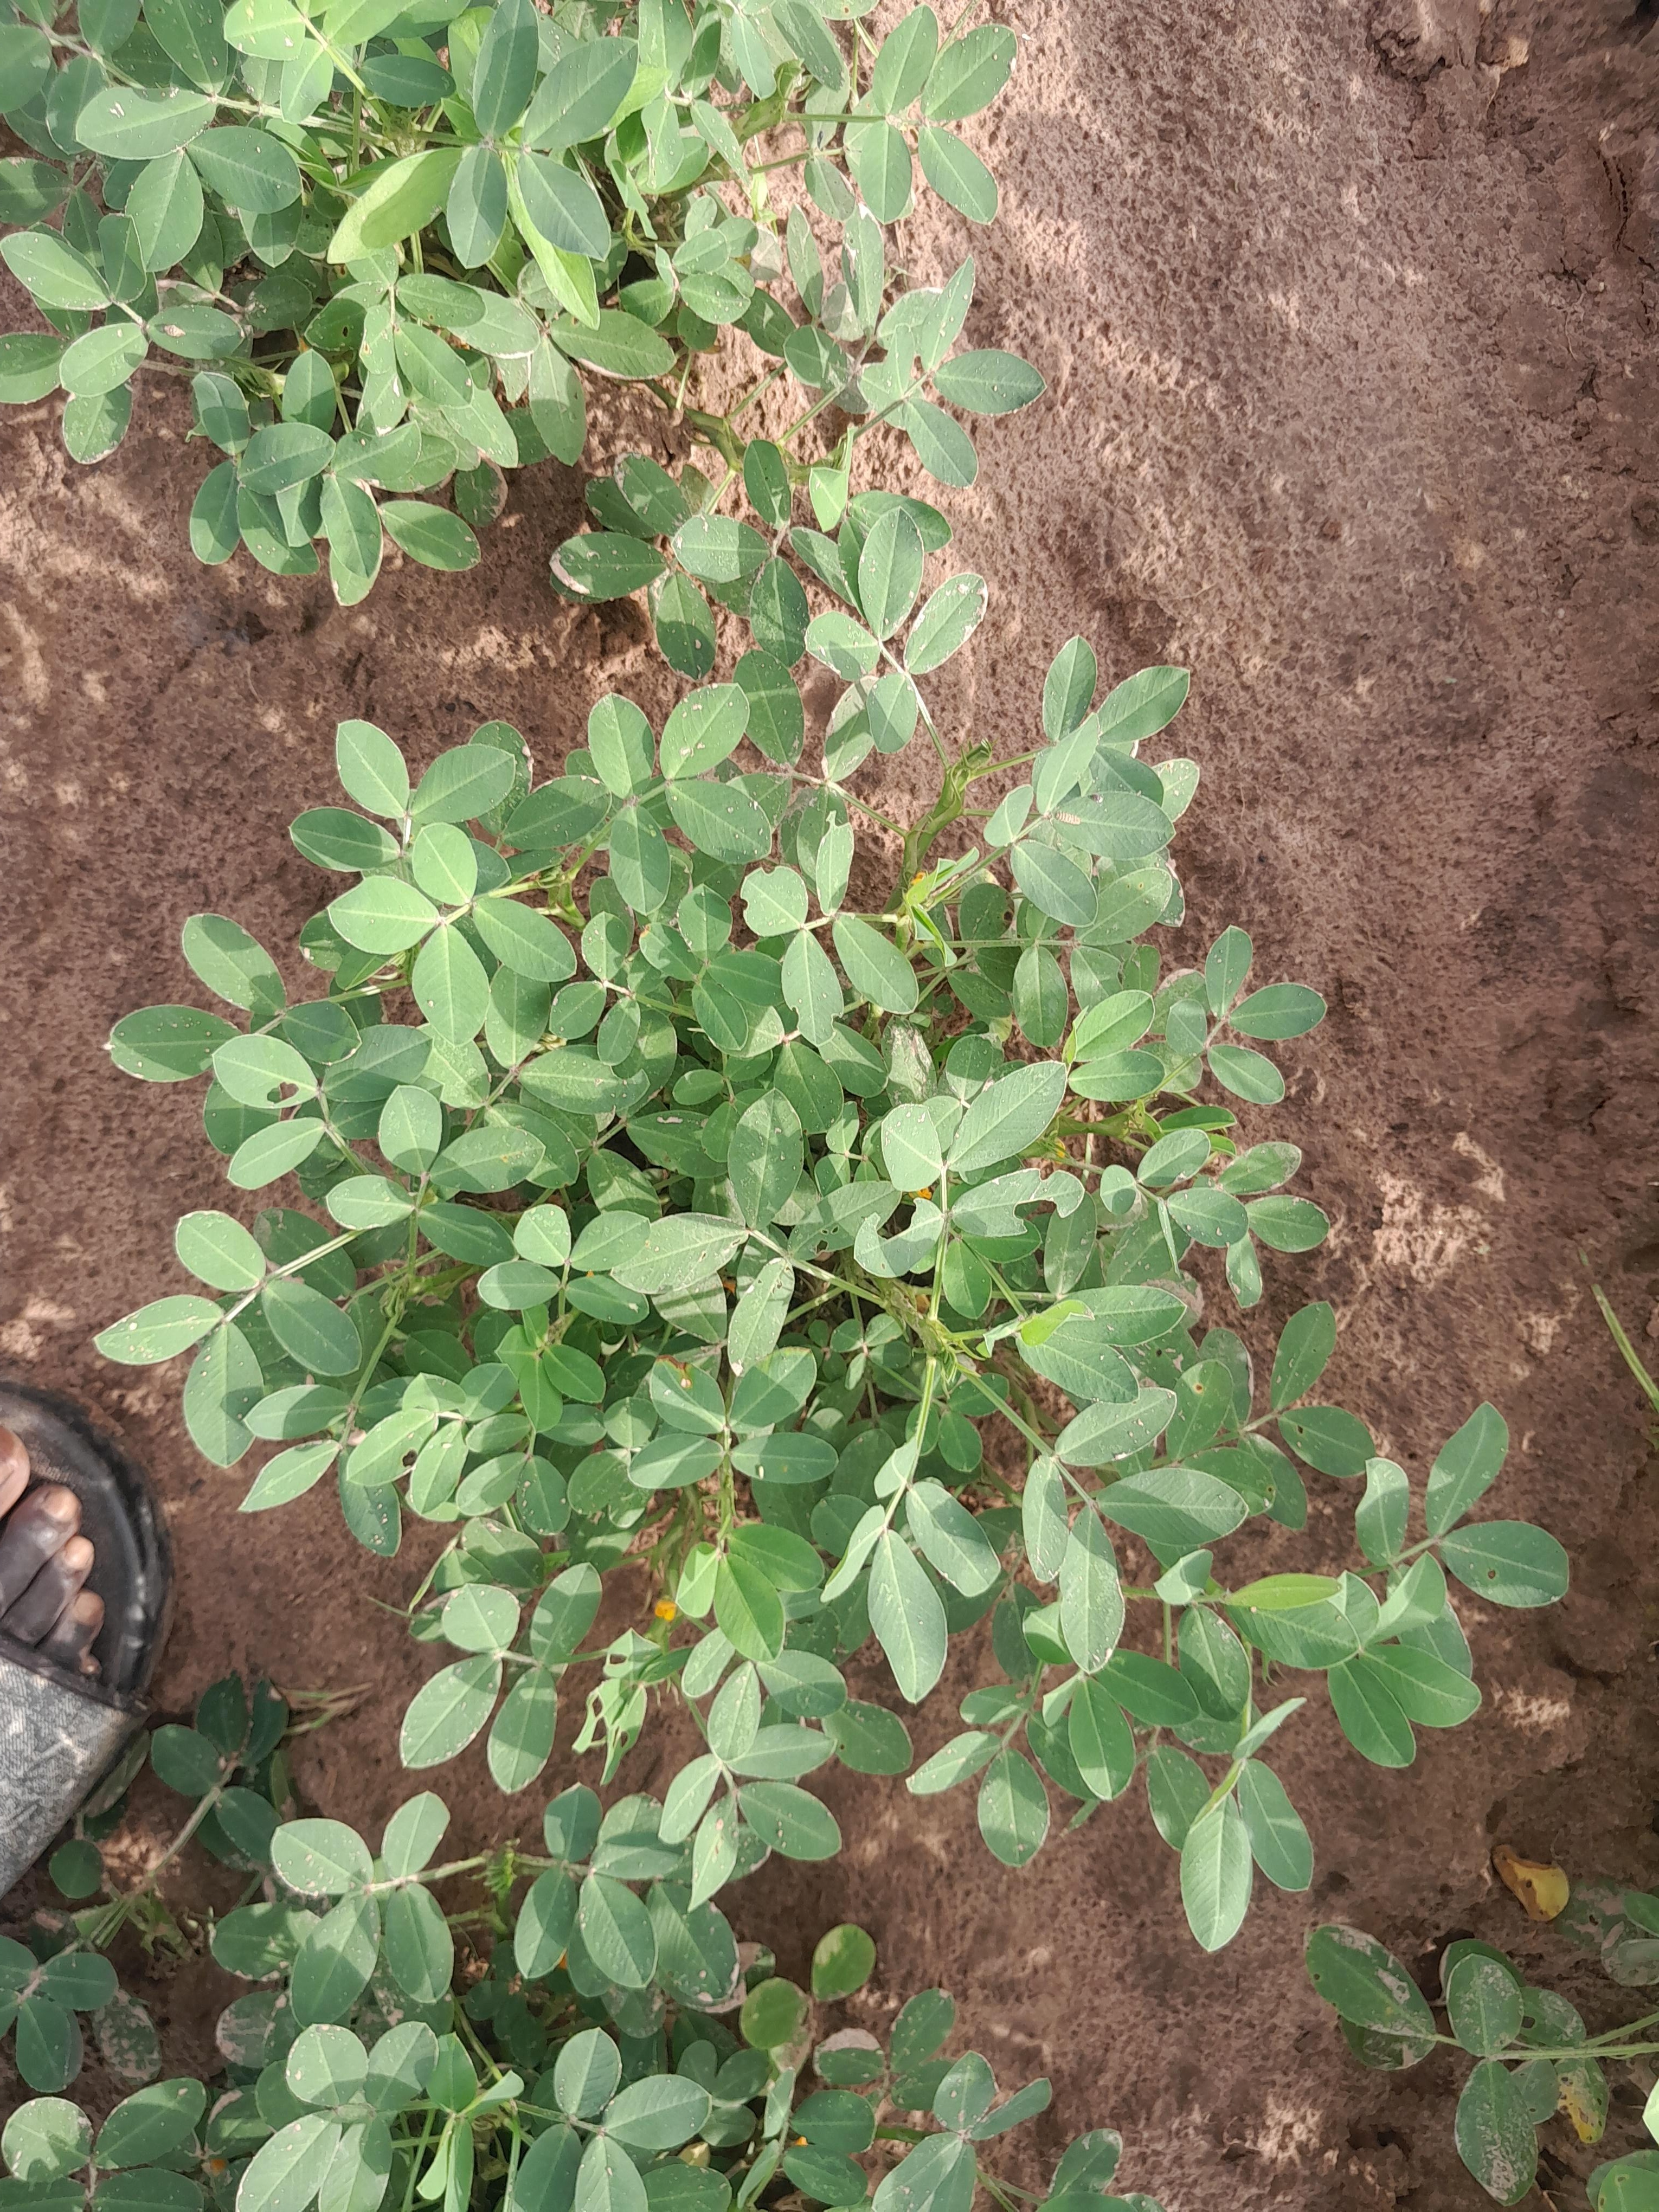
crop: groundnut
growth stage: flowering
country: Senegal
